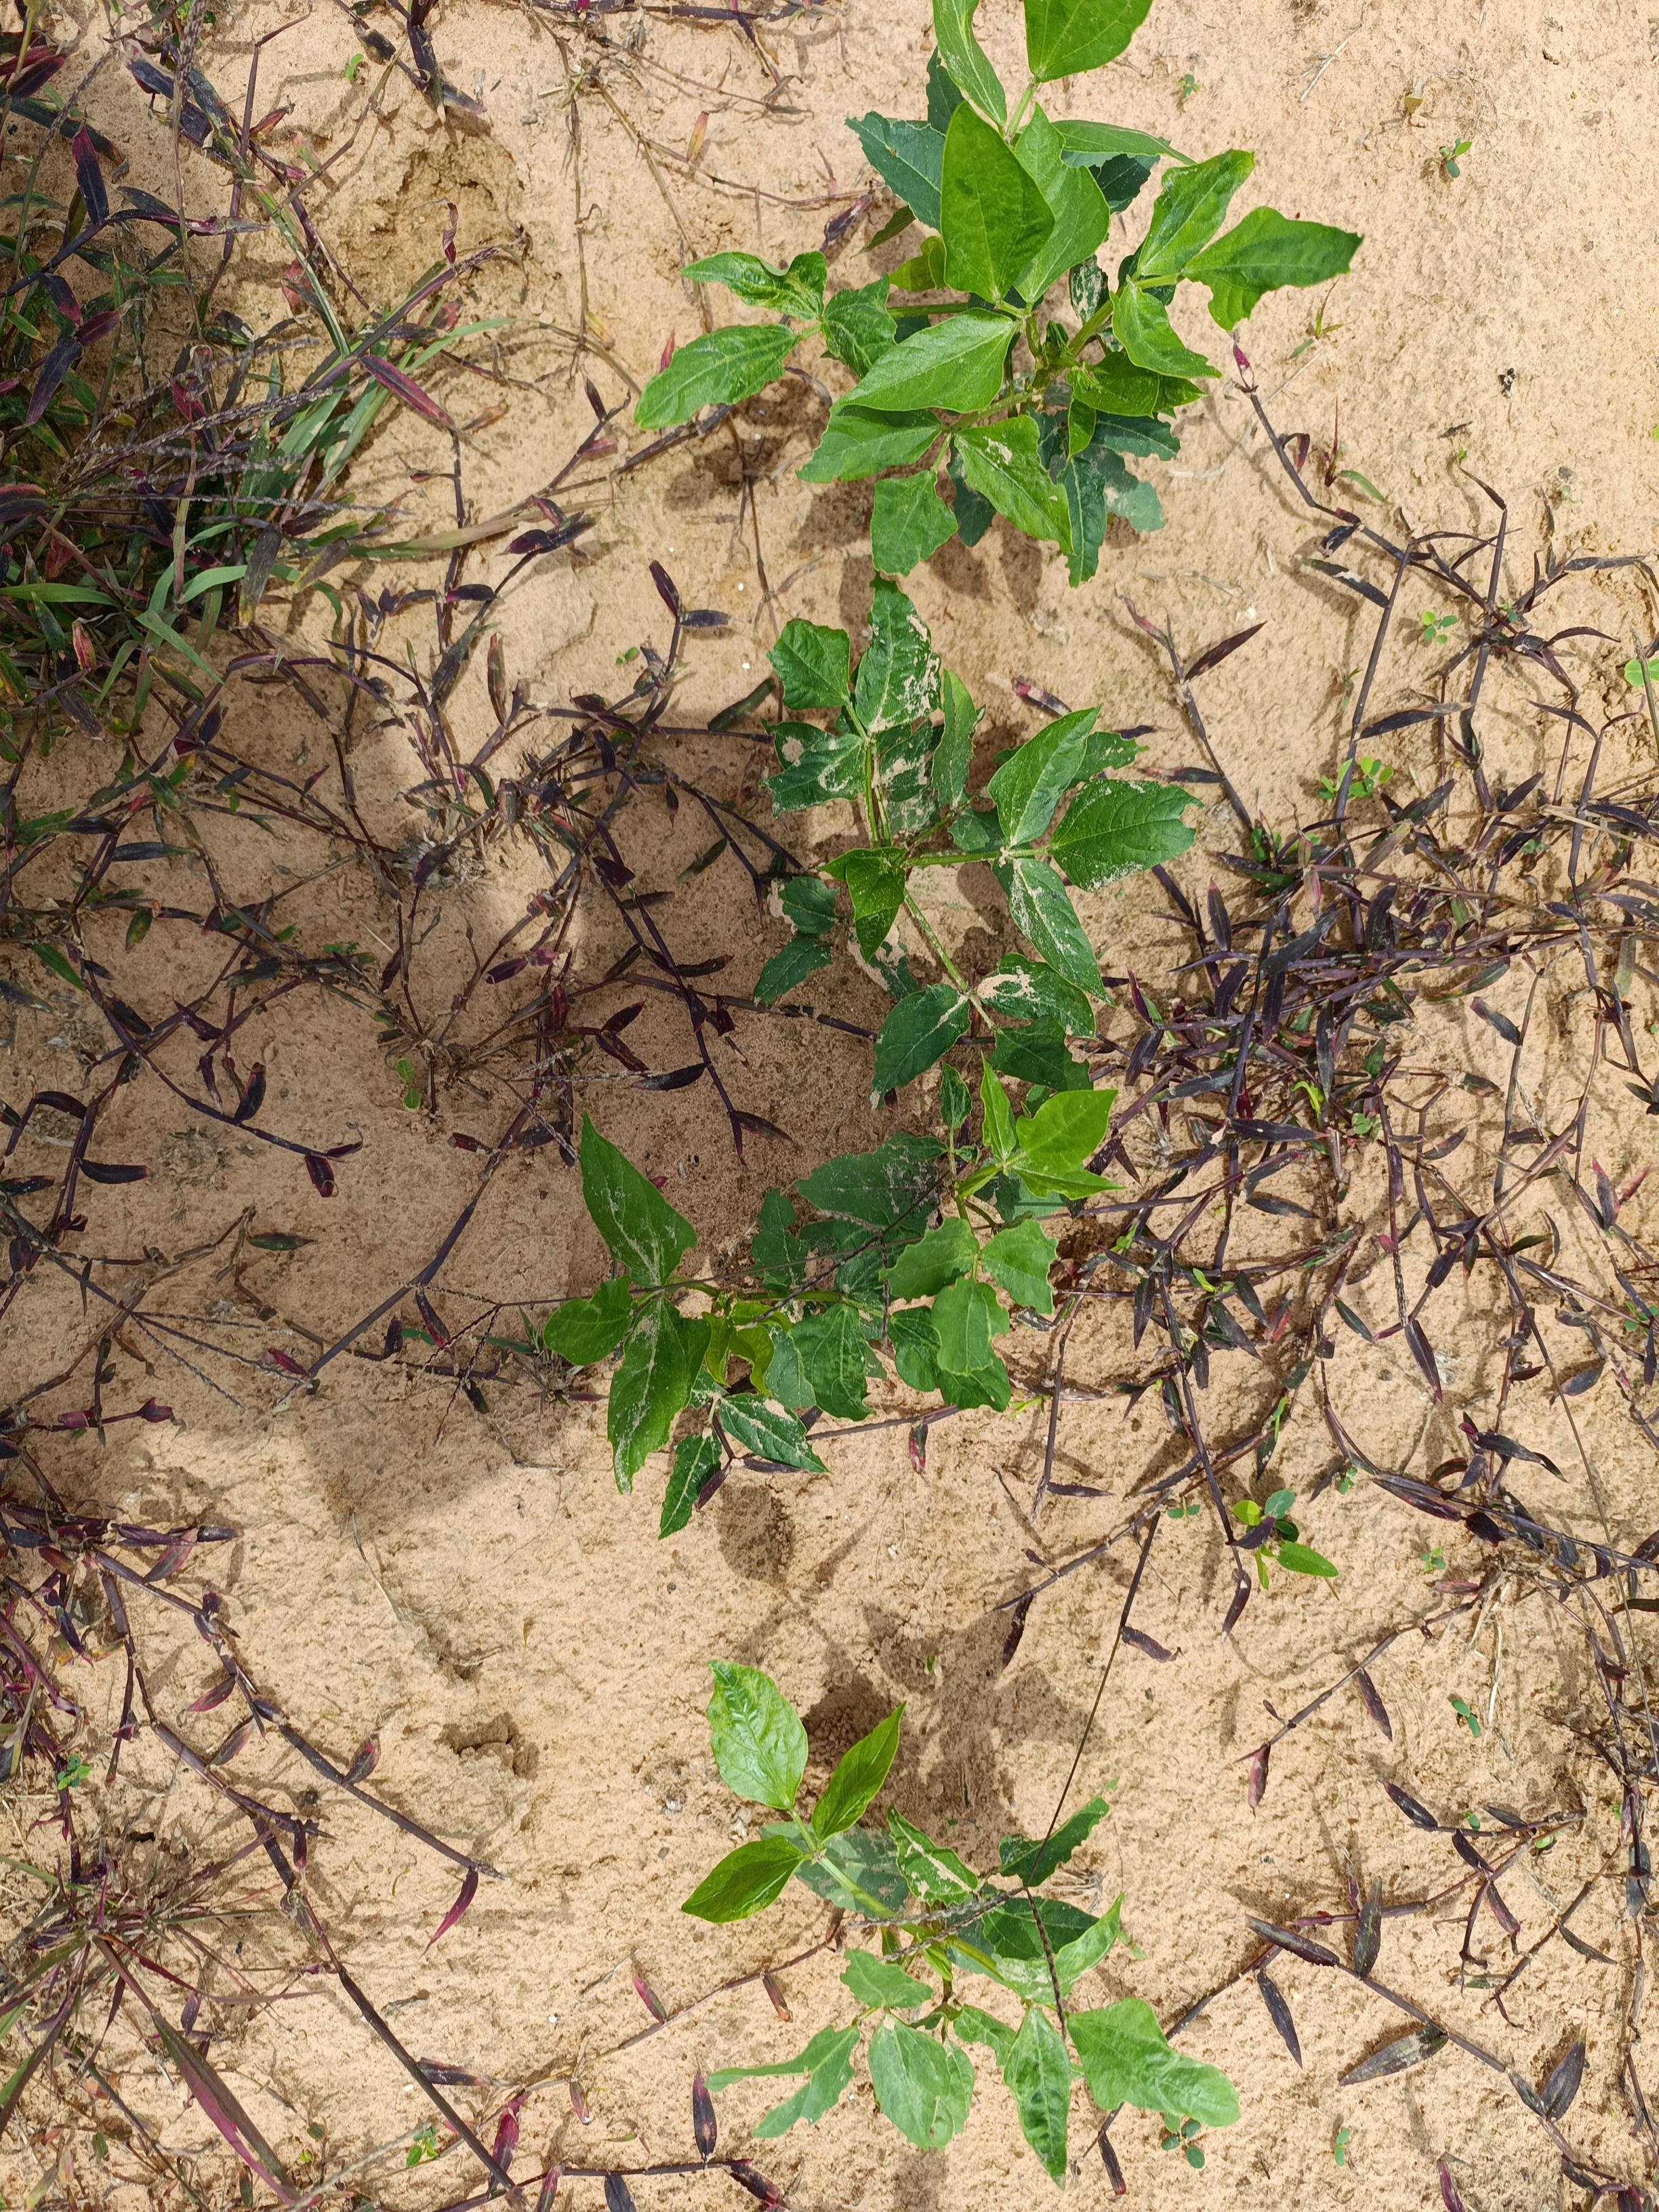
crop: cowpea
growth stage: emergence
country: Nigeria
